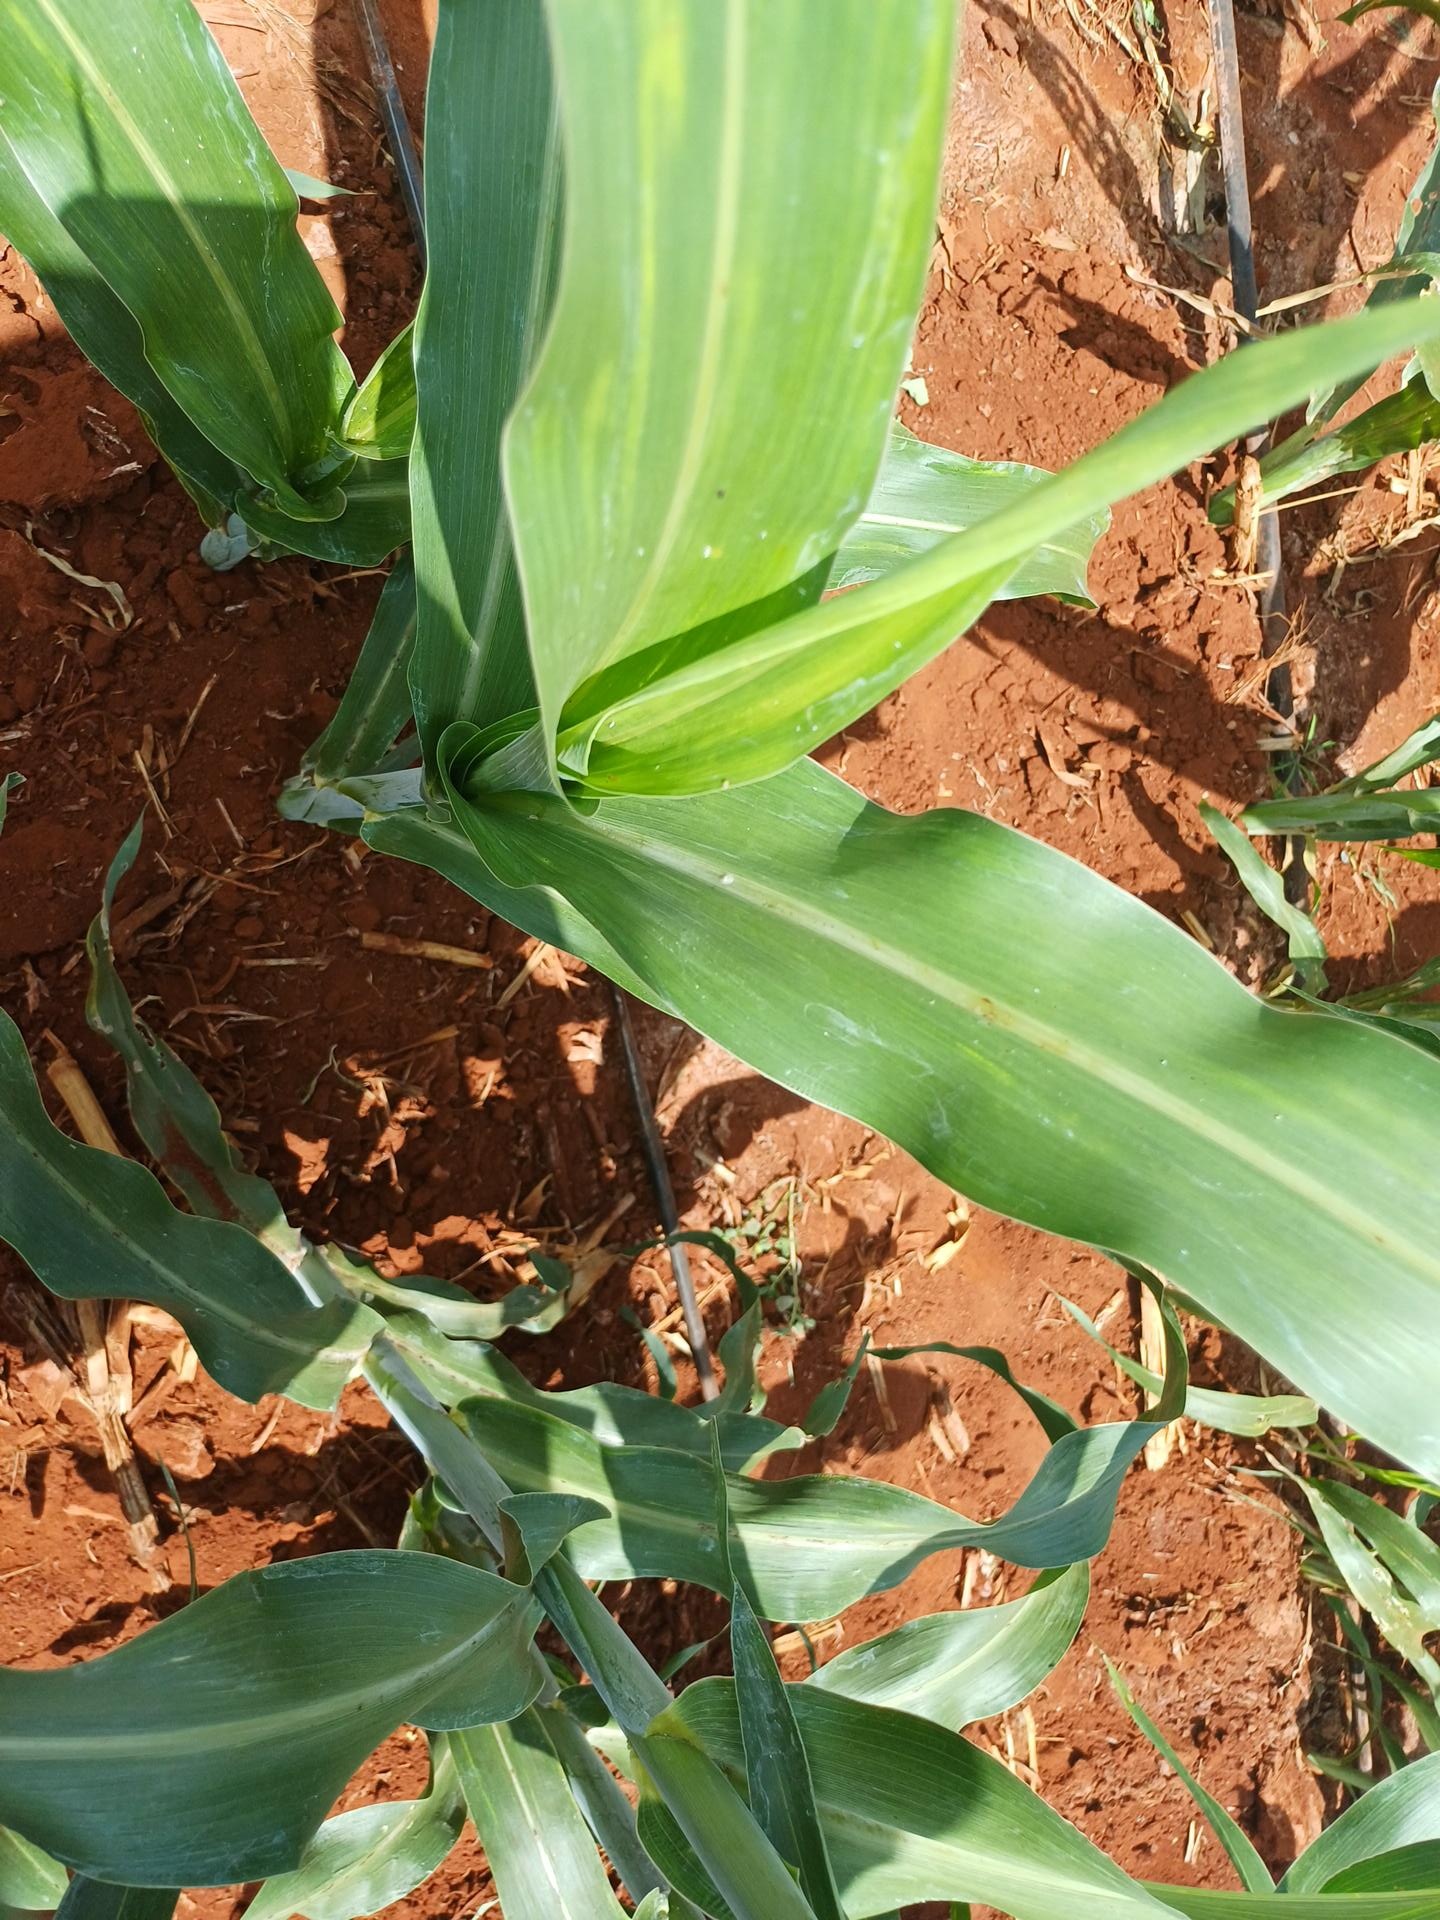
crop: sorghum
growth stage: heading tuber
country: Kenya
